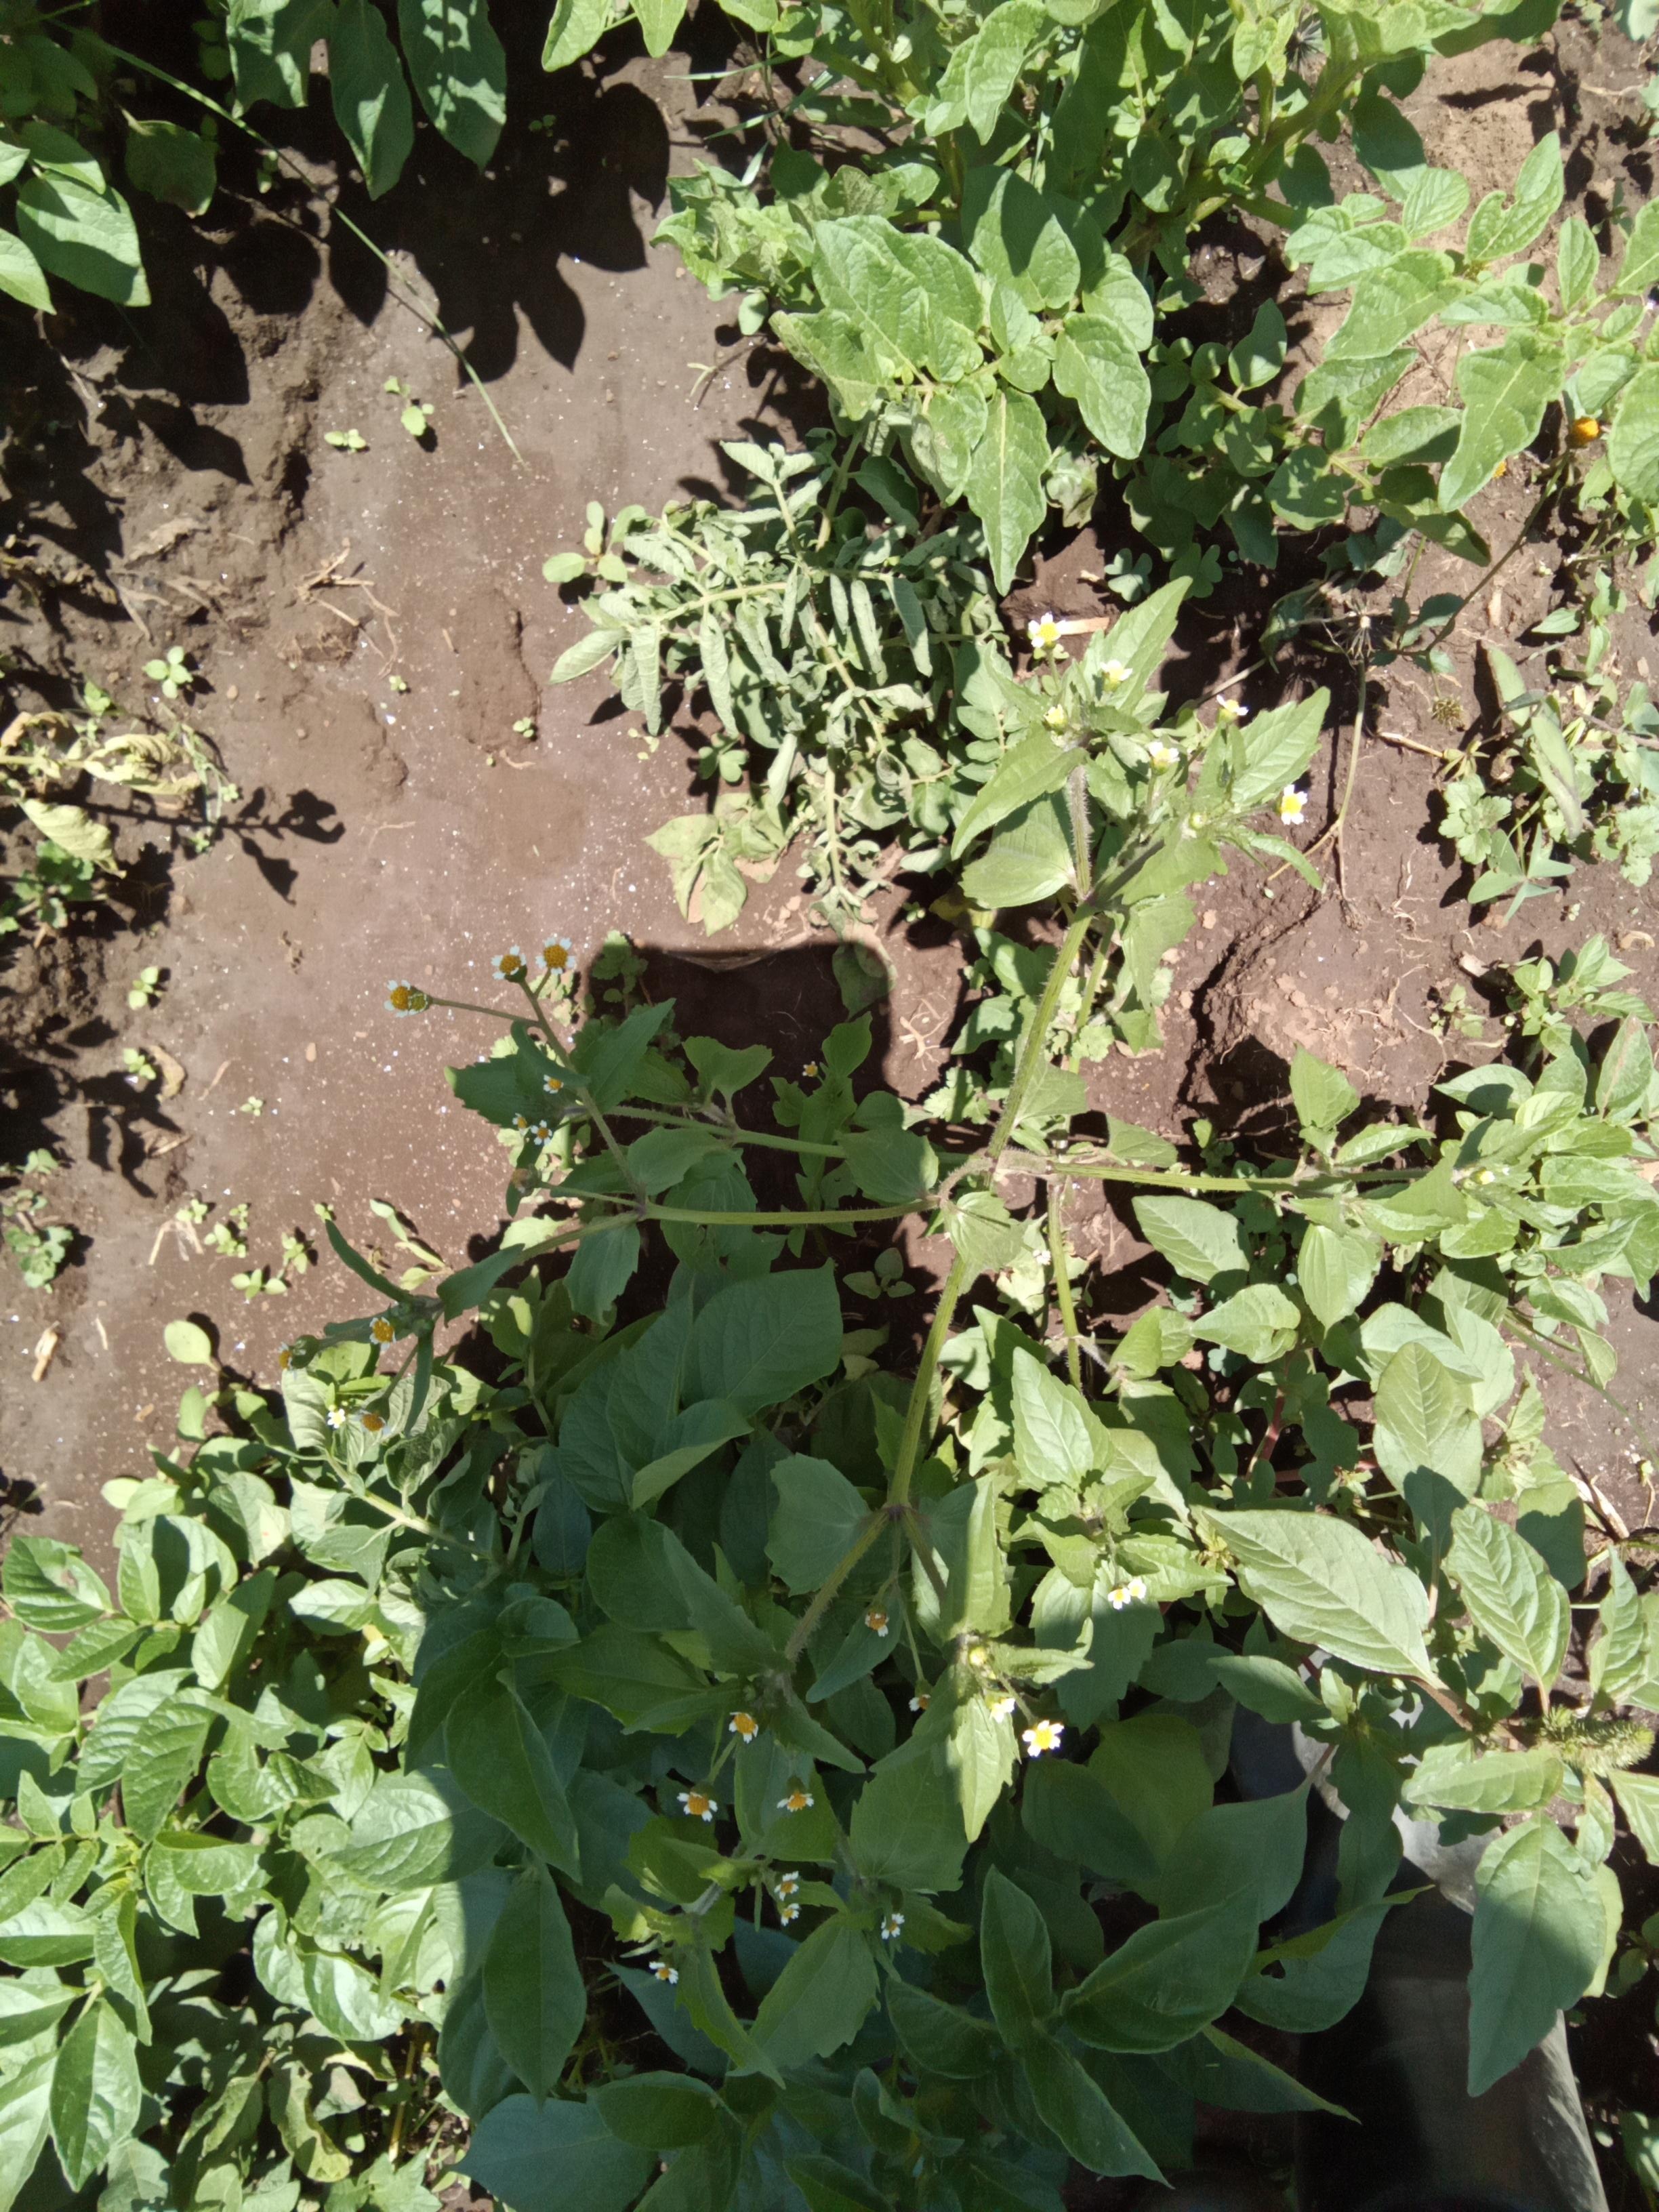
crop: potato
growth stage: flowering
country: Kenya
